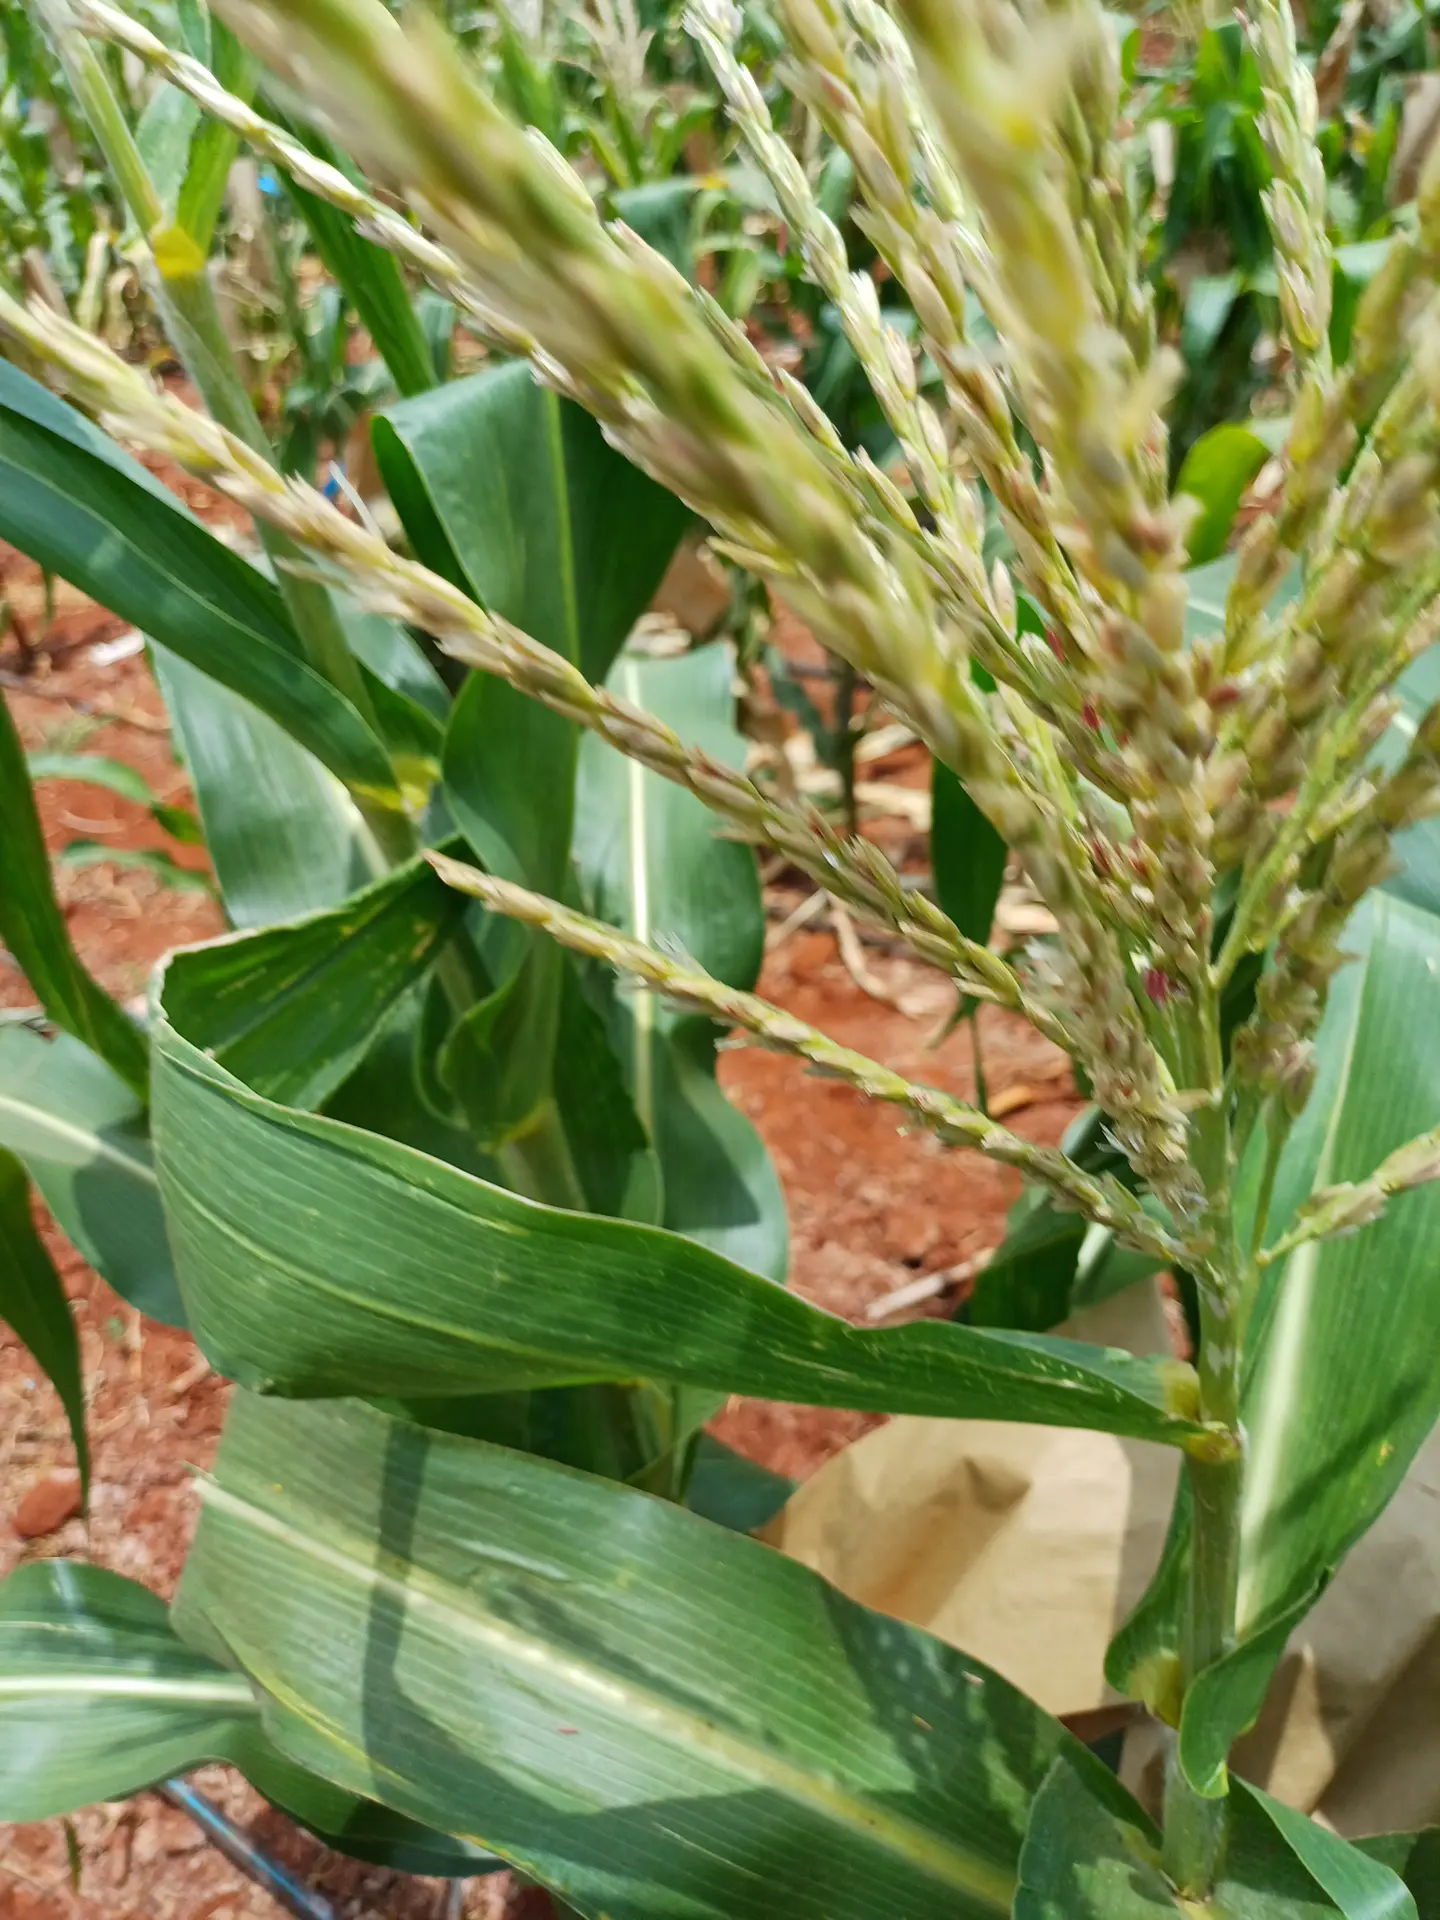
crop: maize
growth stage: flowering
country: Kenya
